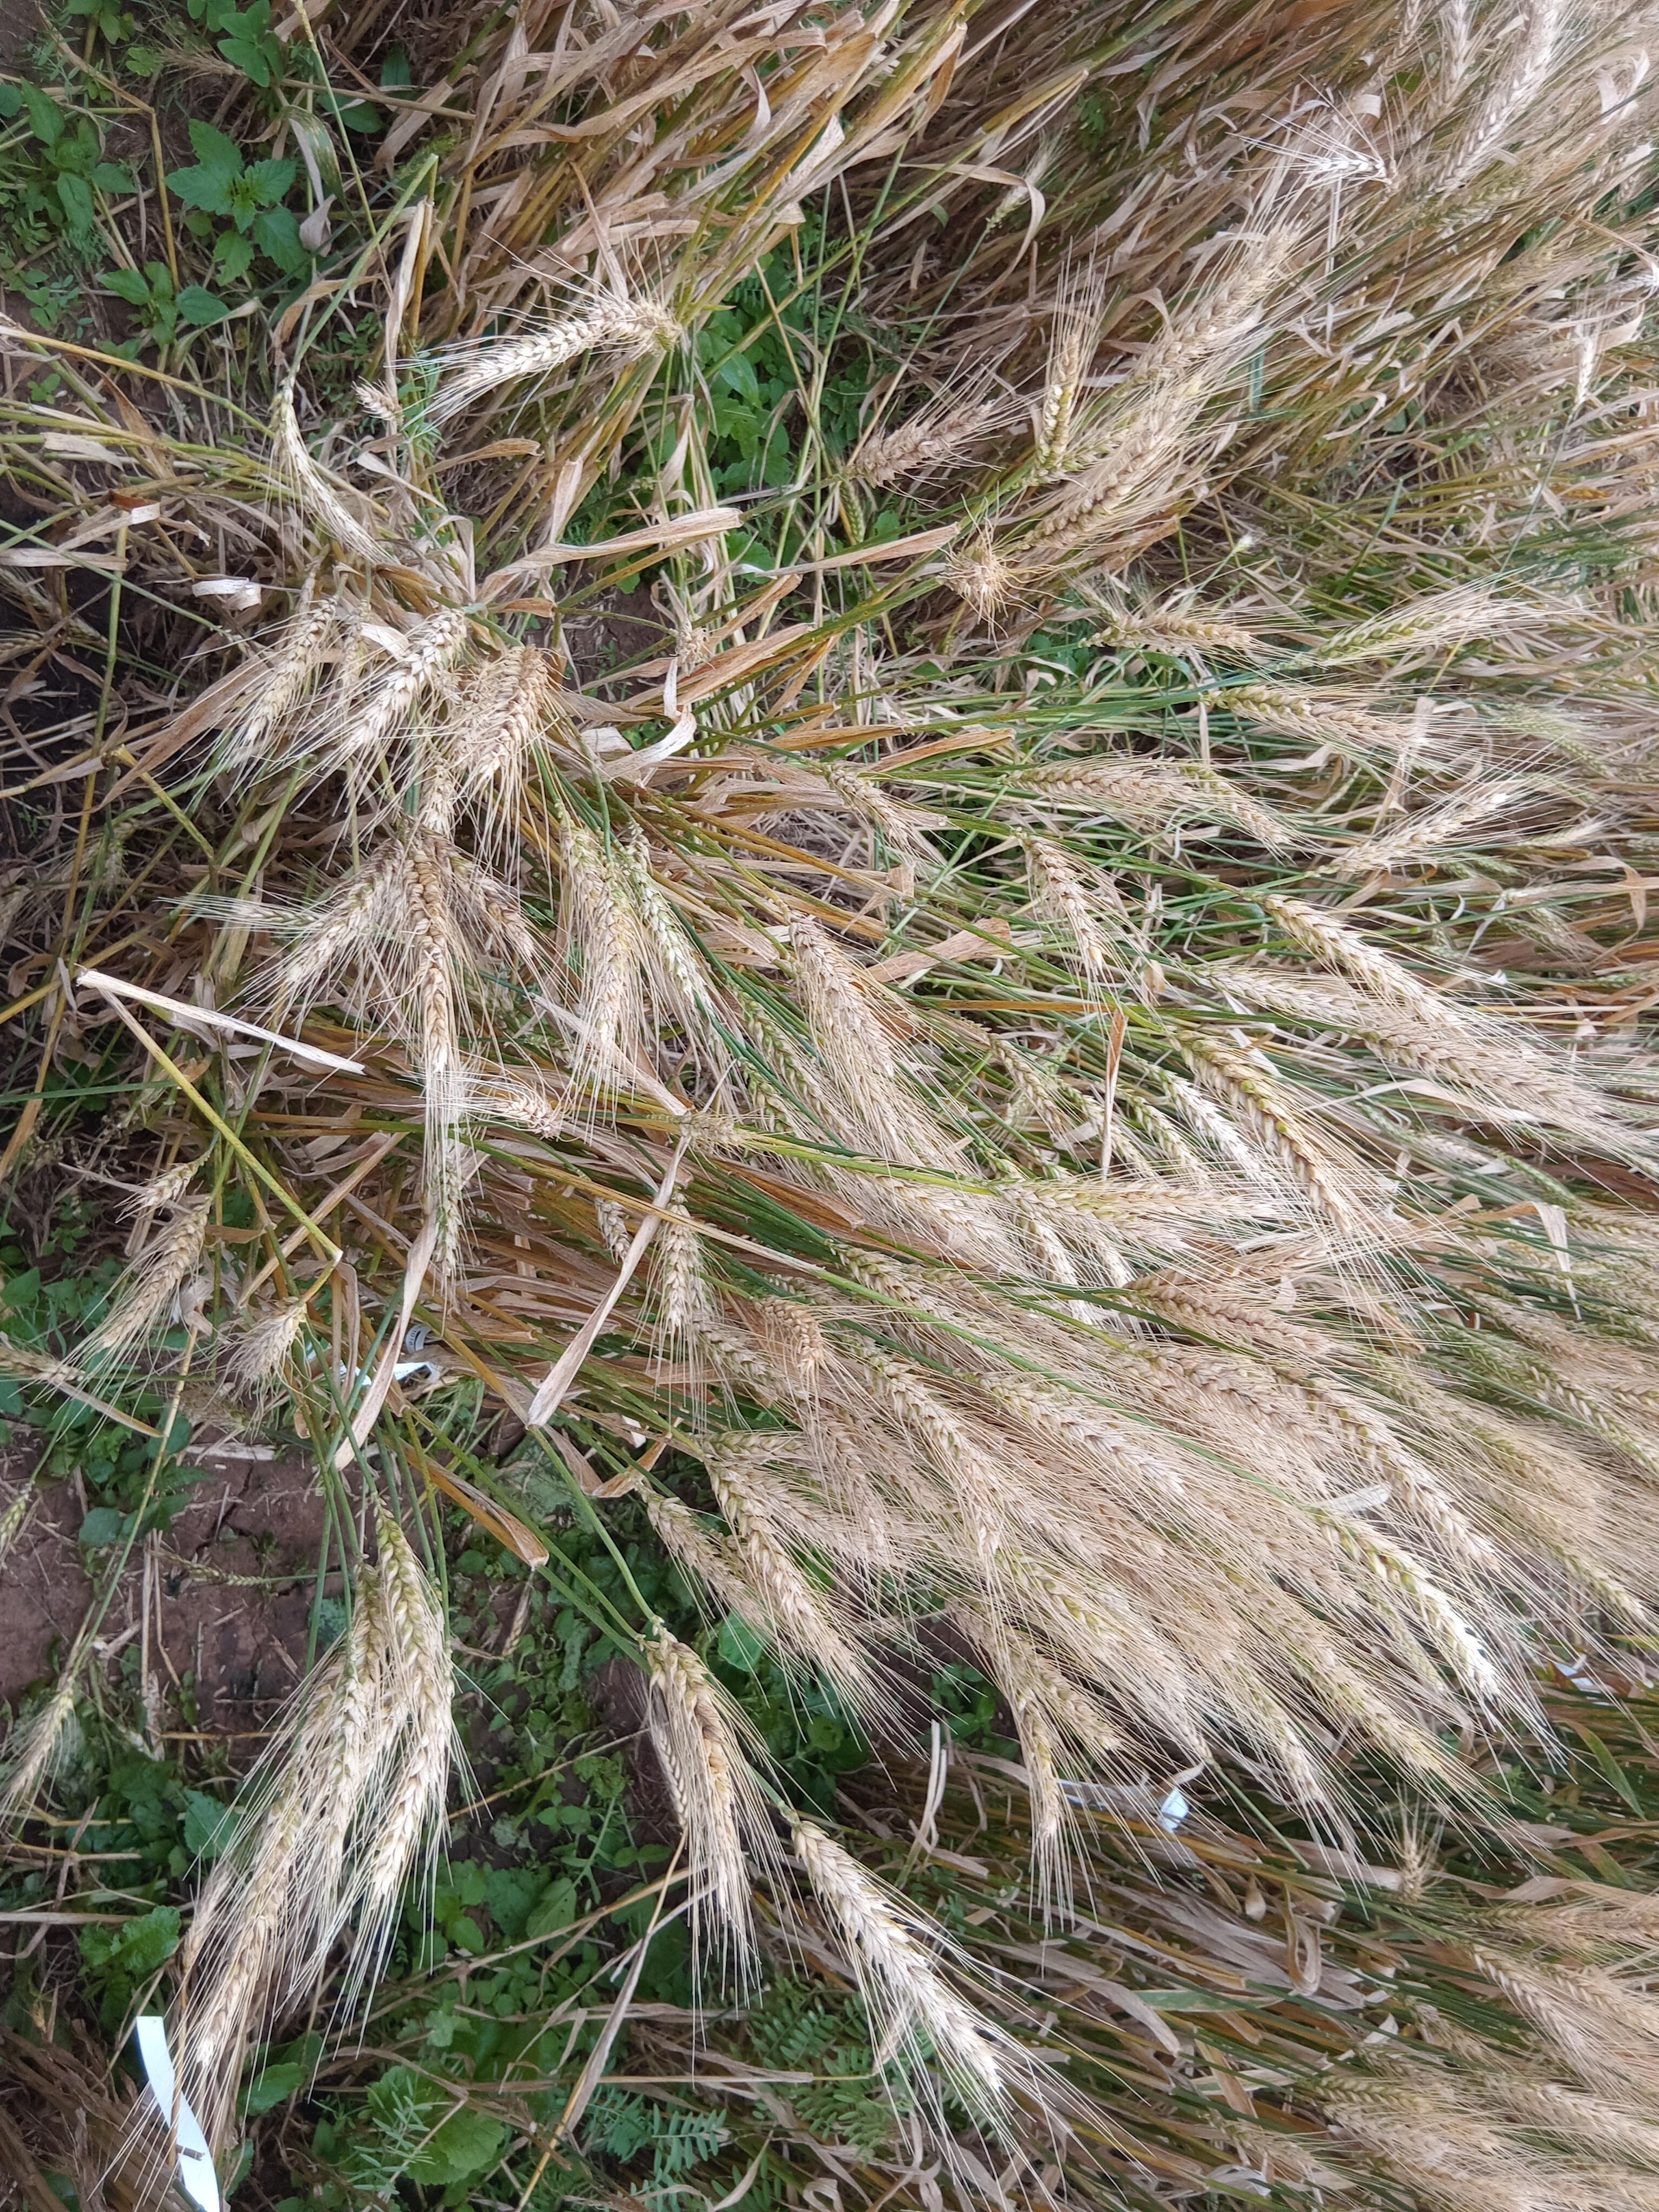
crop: wheat
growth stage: maturity
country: Kenya
